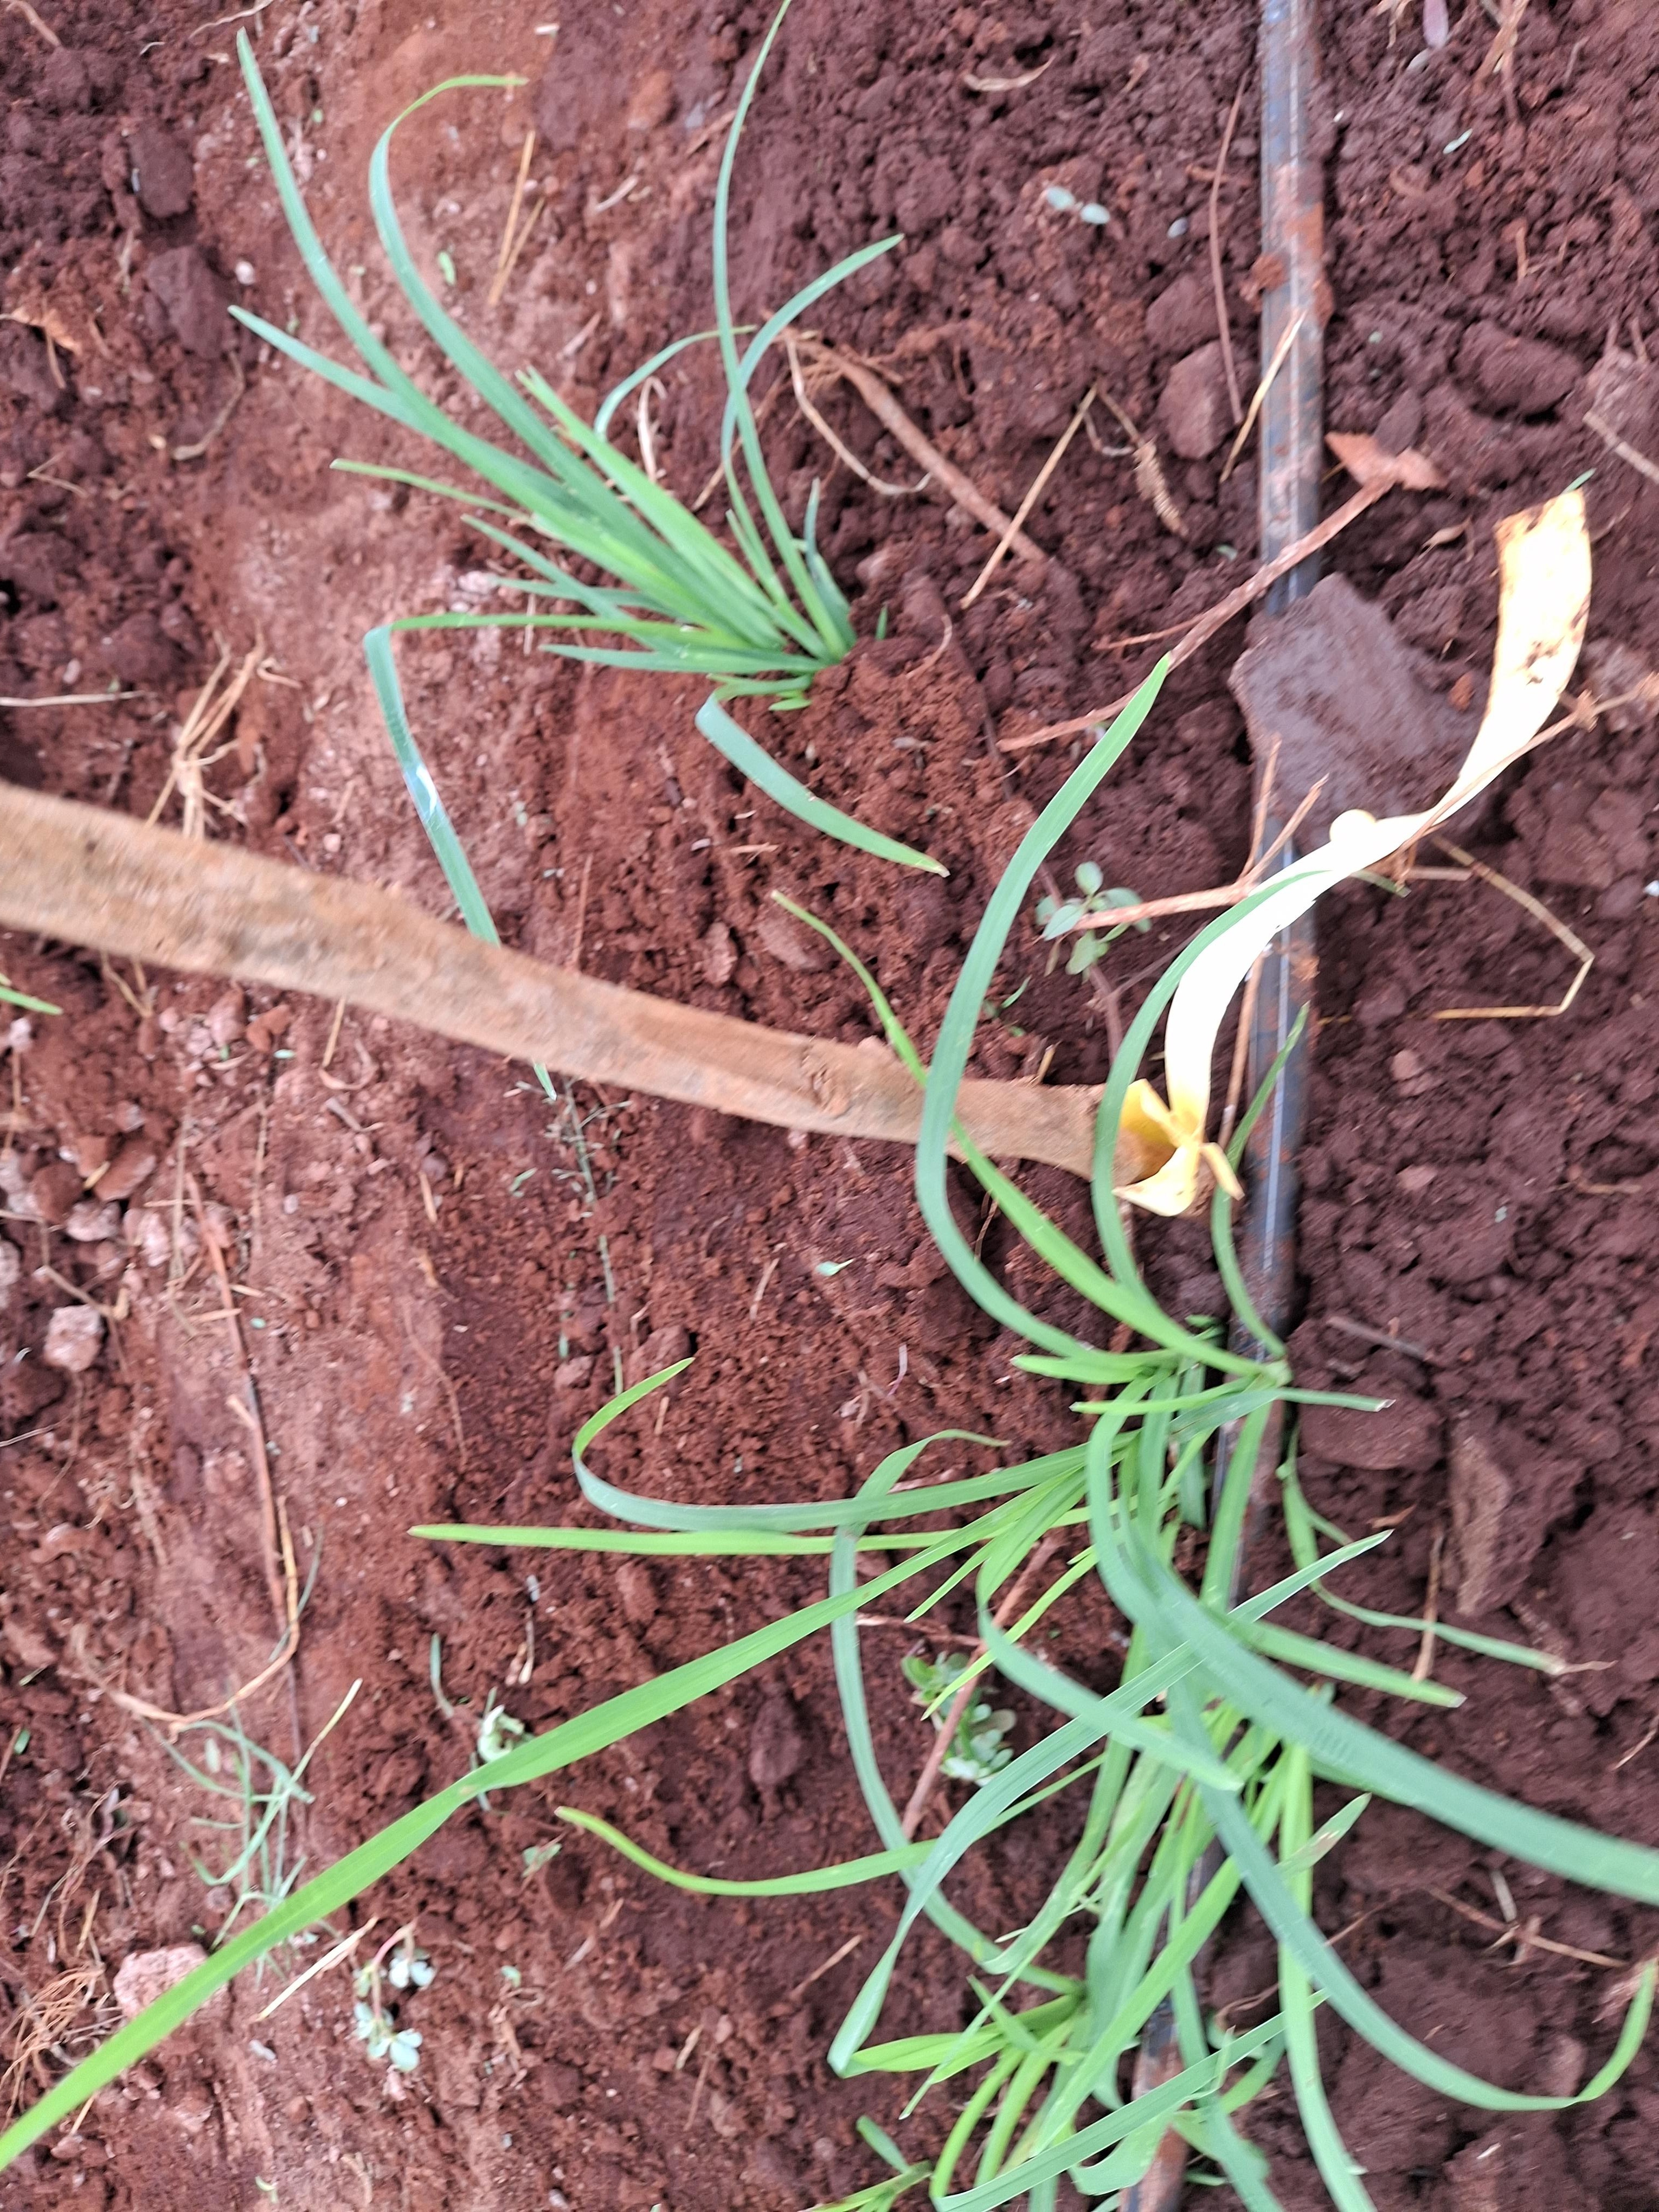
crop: finger millet
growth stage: vegetative
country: Kenya
